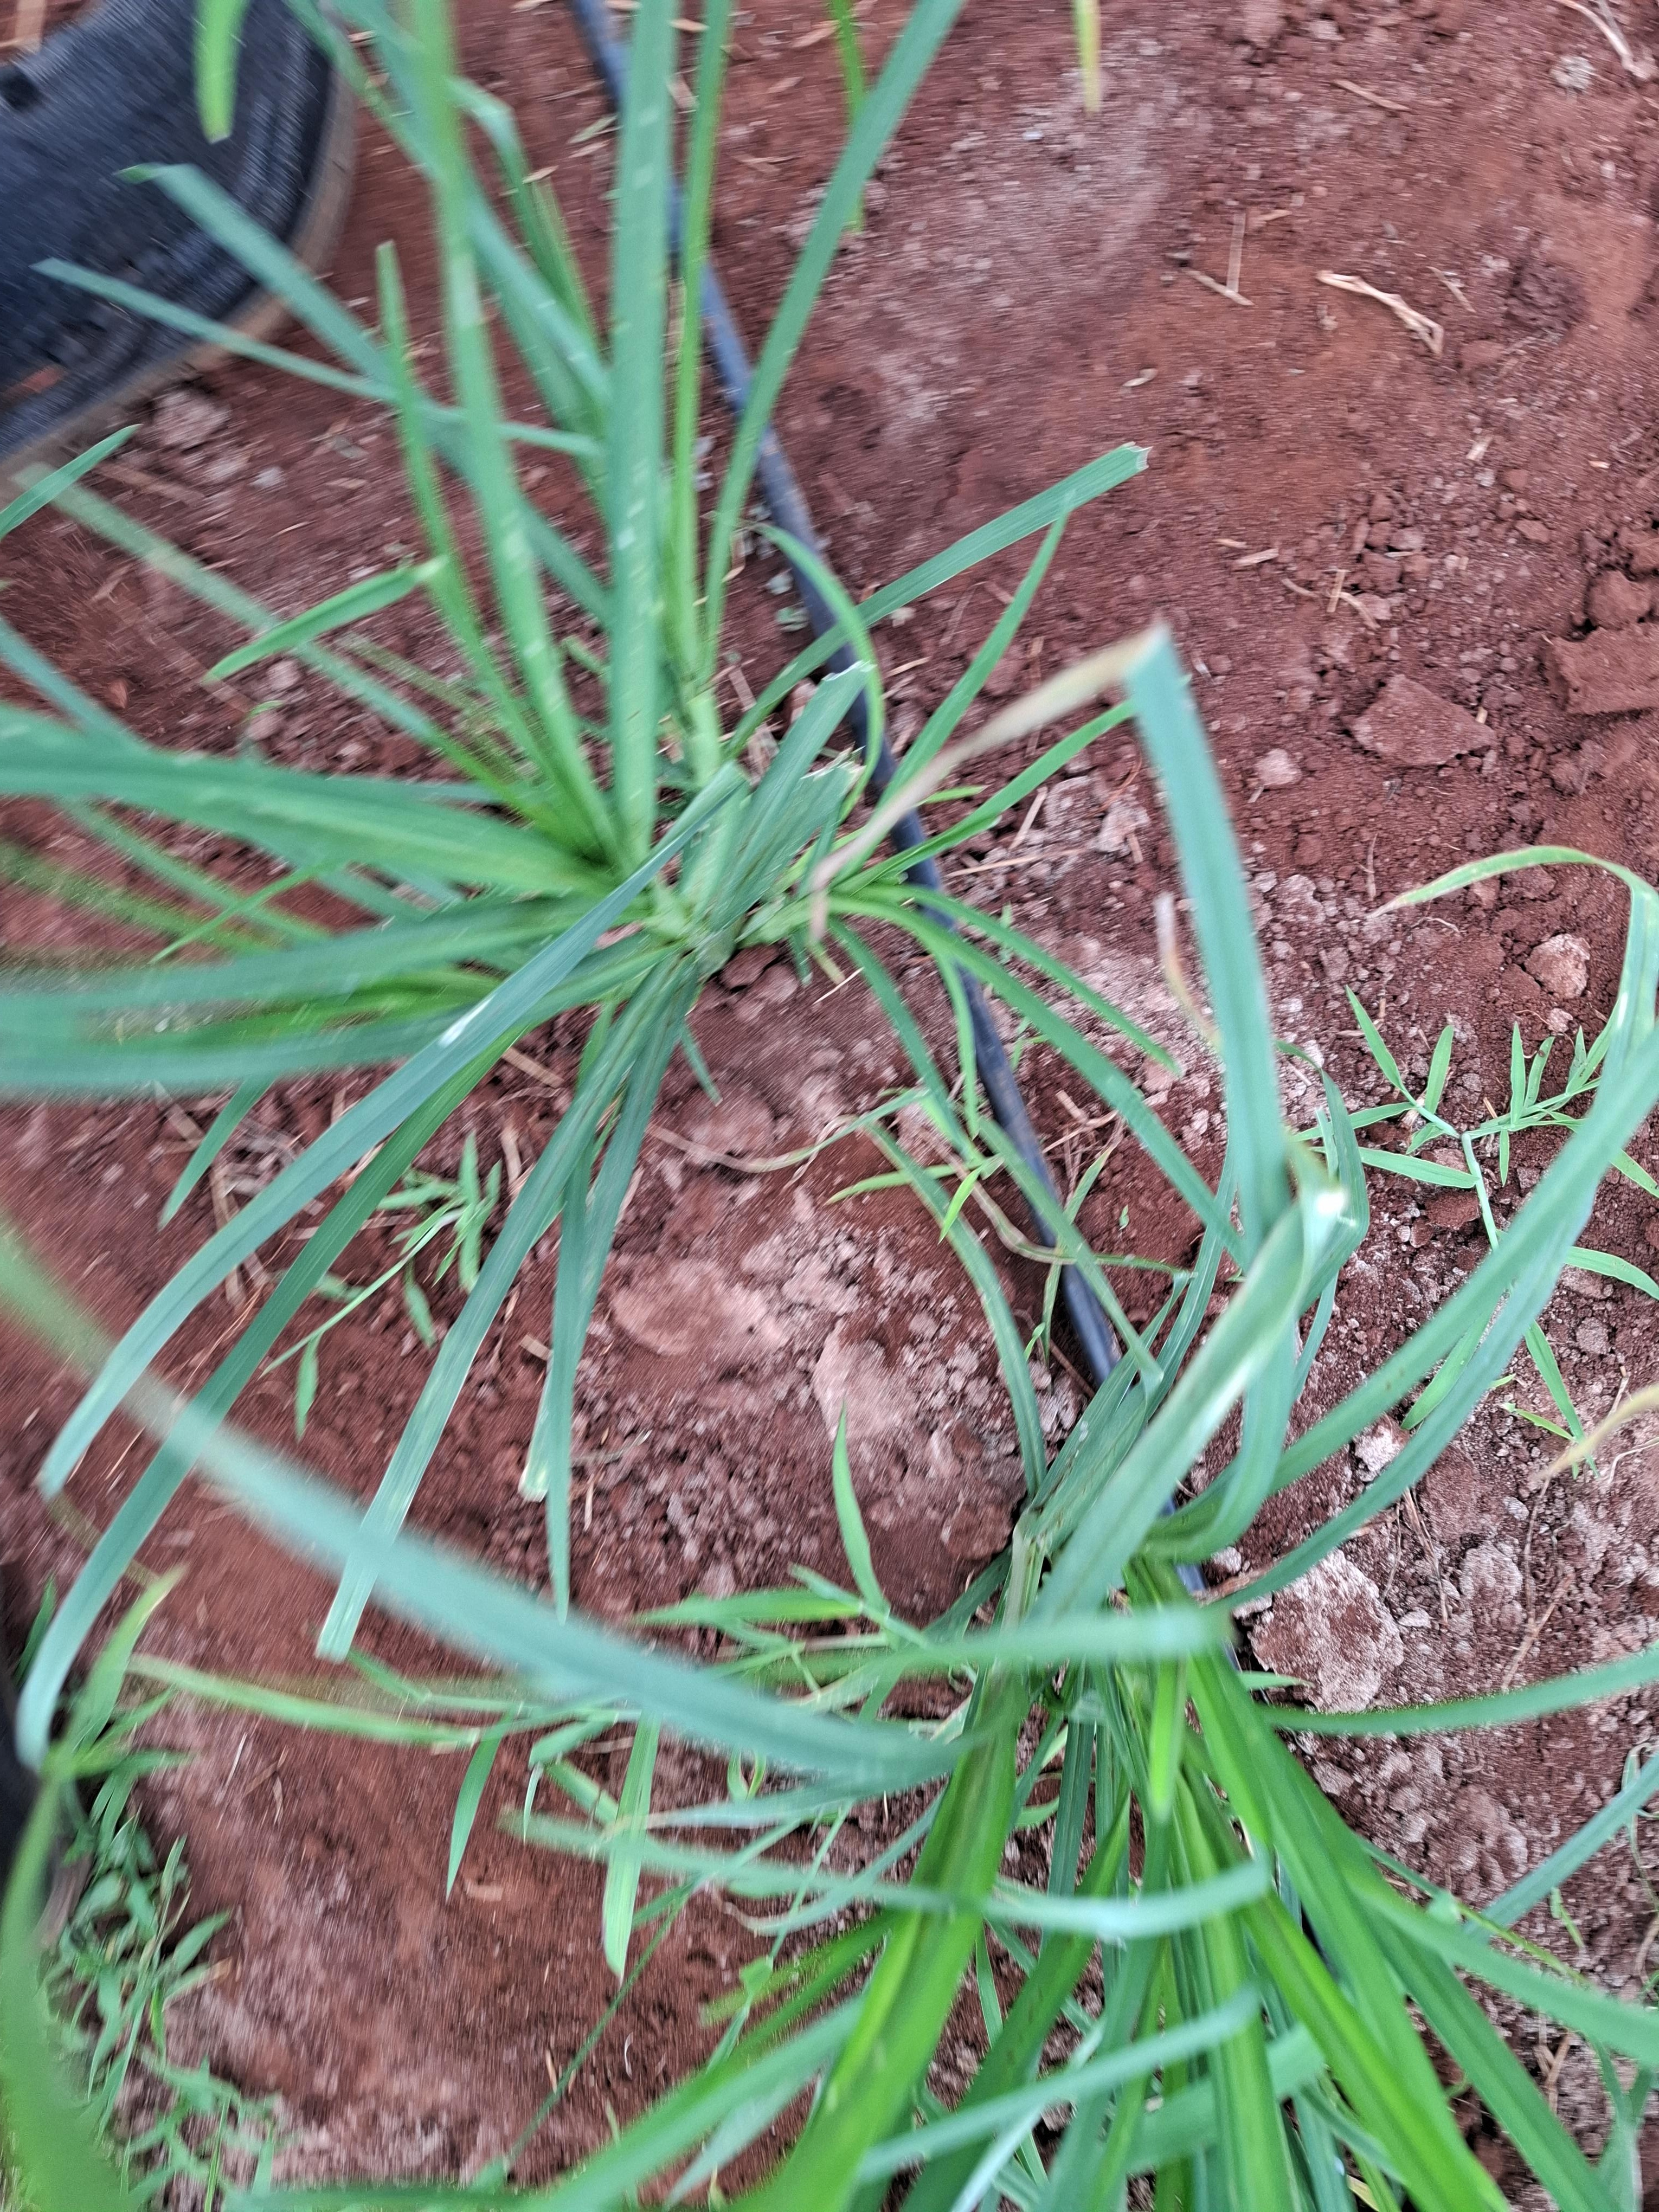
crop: finger millet
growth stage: vegetative
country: Kenya
